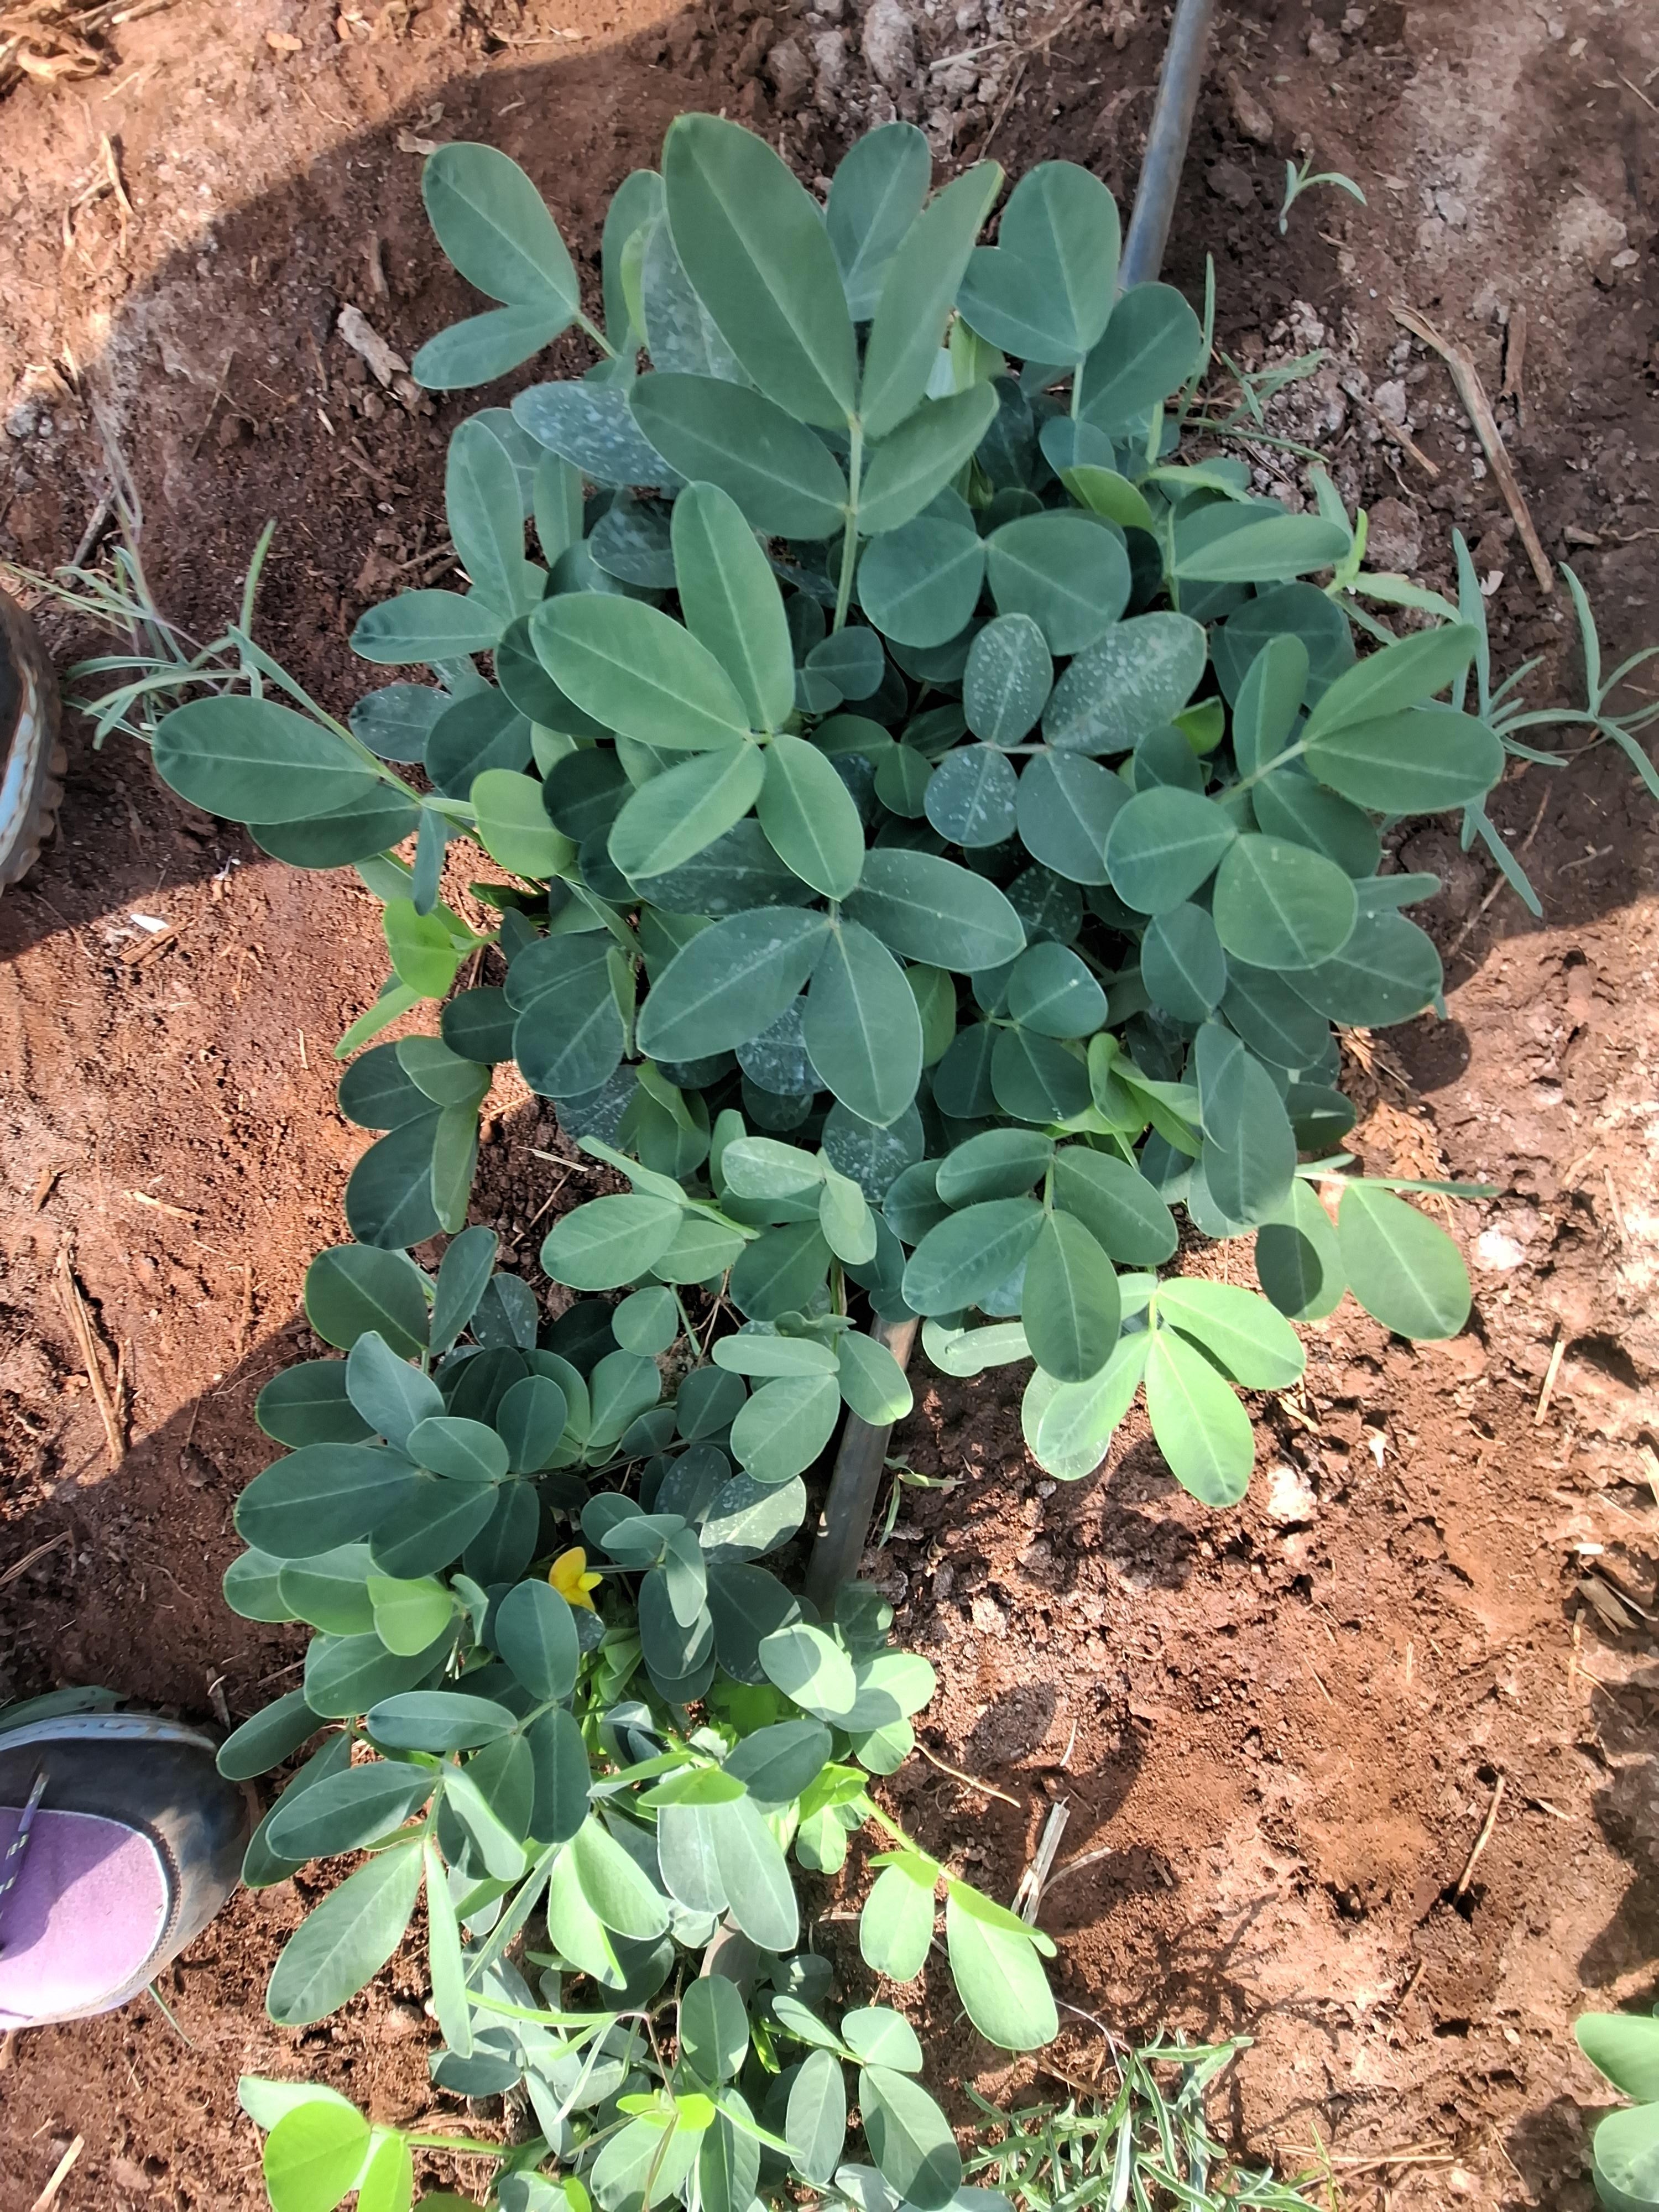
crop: groundnut
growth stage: flowering
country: Kenya
